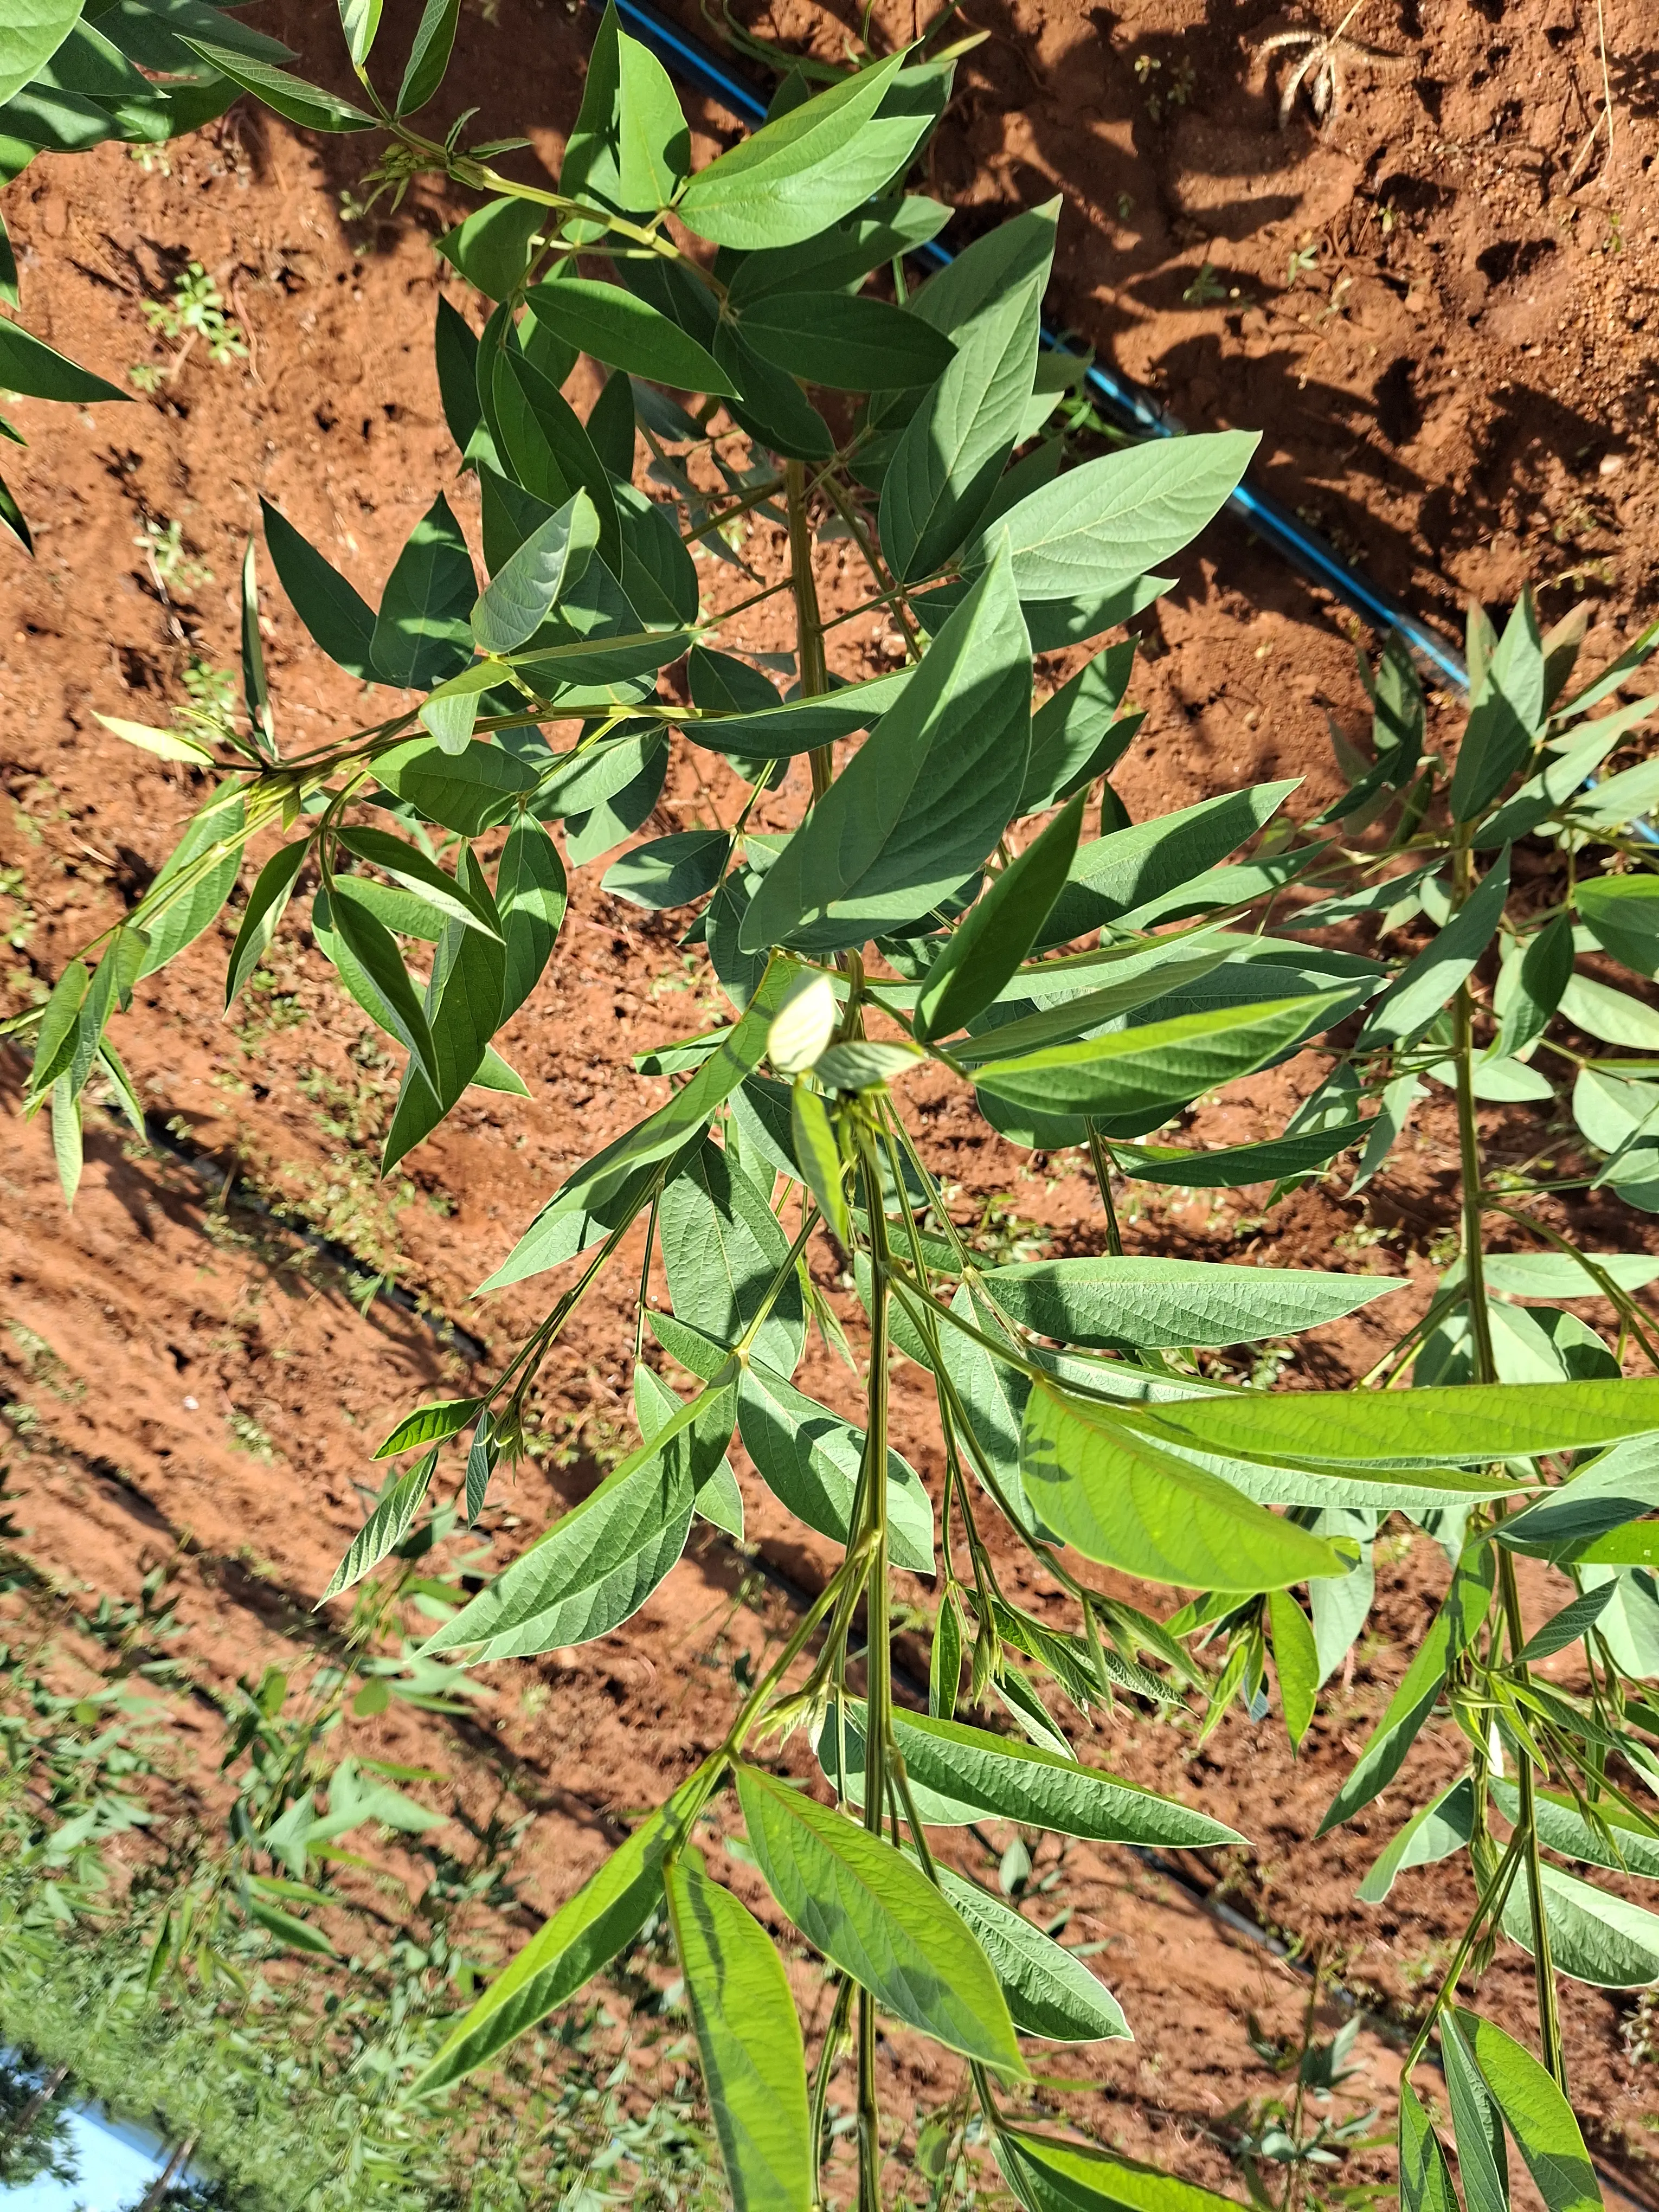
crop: pigeonpea
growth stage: vegetative
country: Kenya
